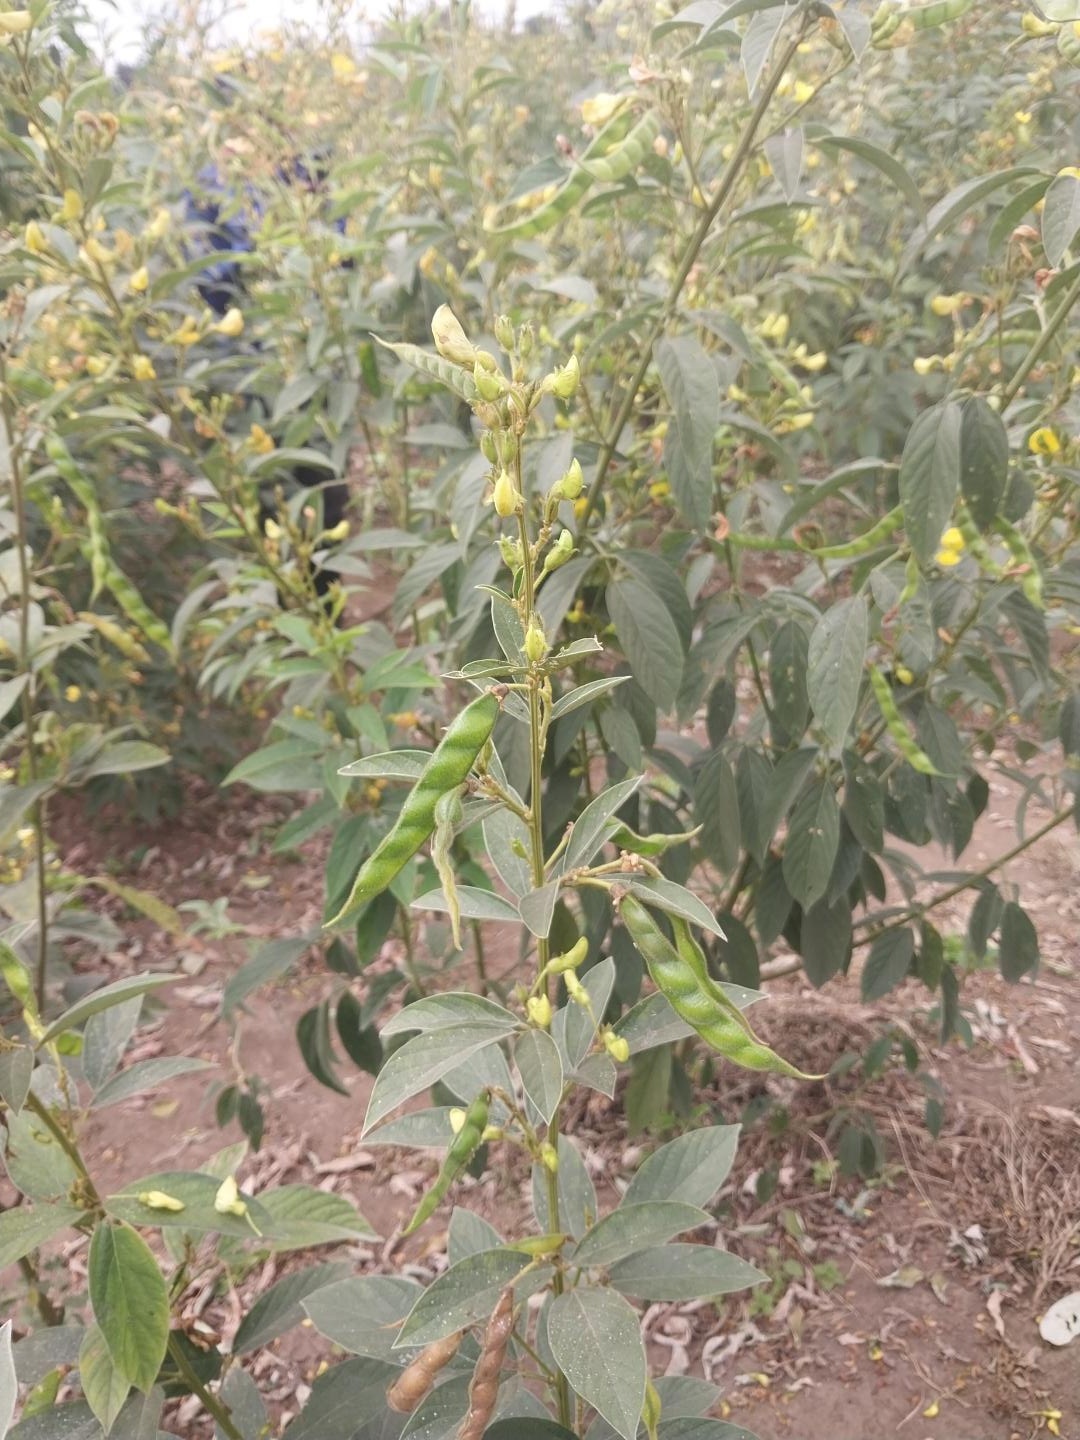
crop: pigeonpea
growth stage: development pod
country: Tanzania
